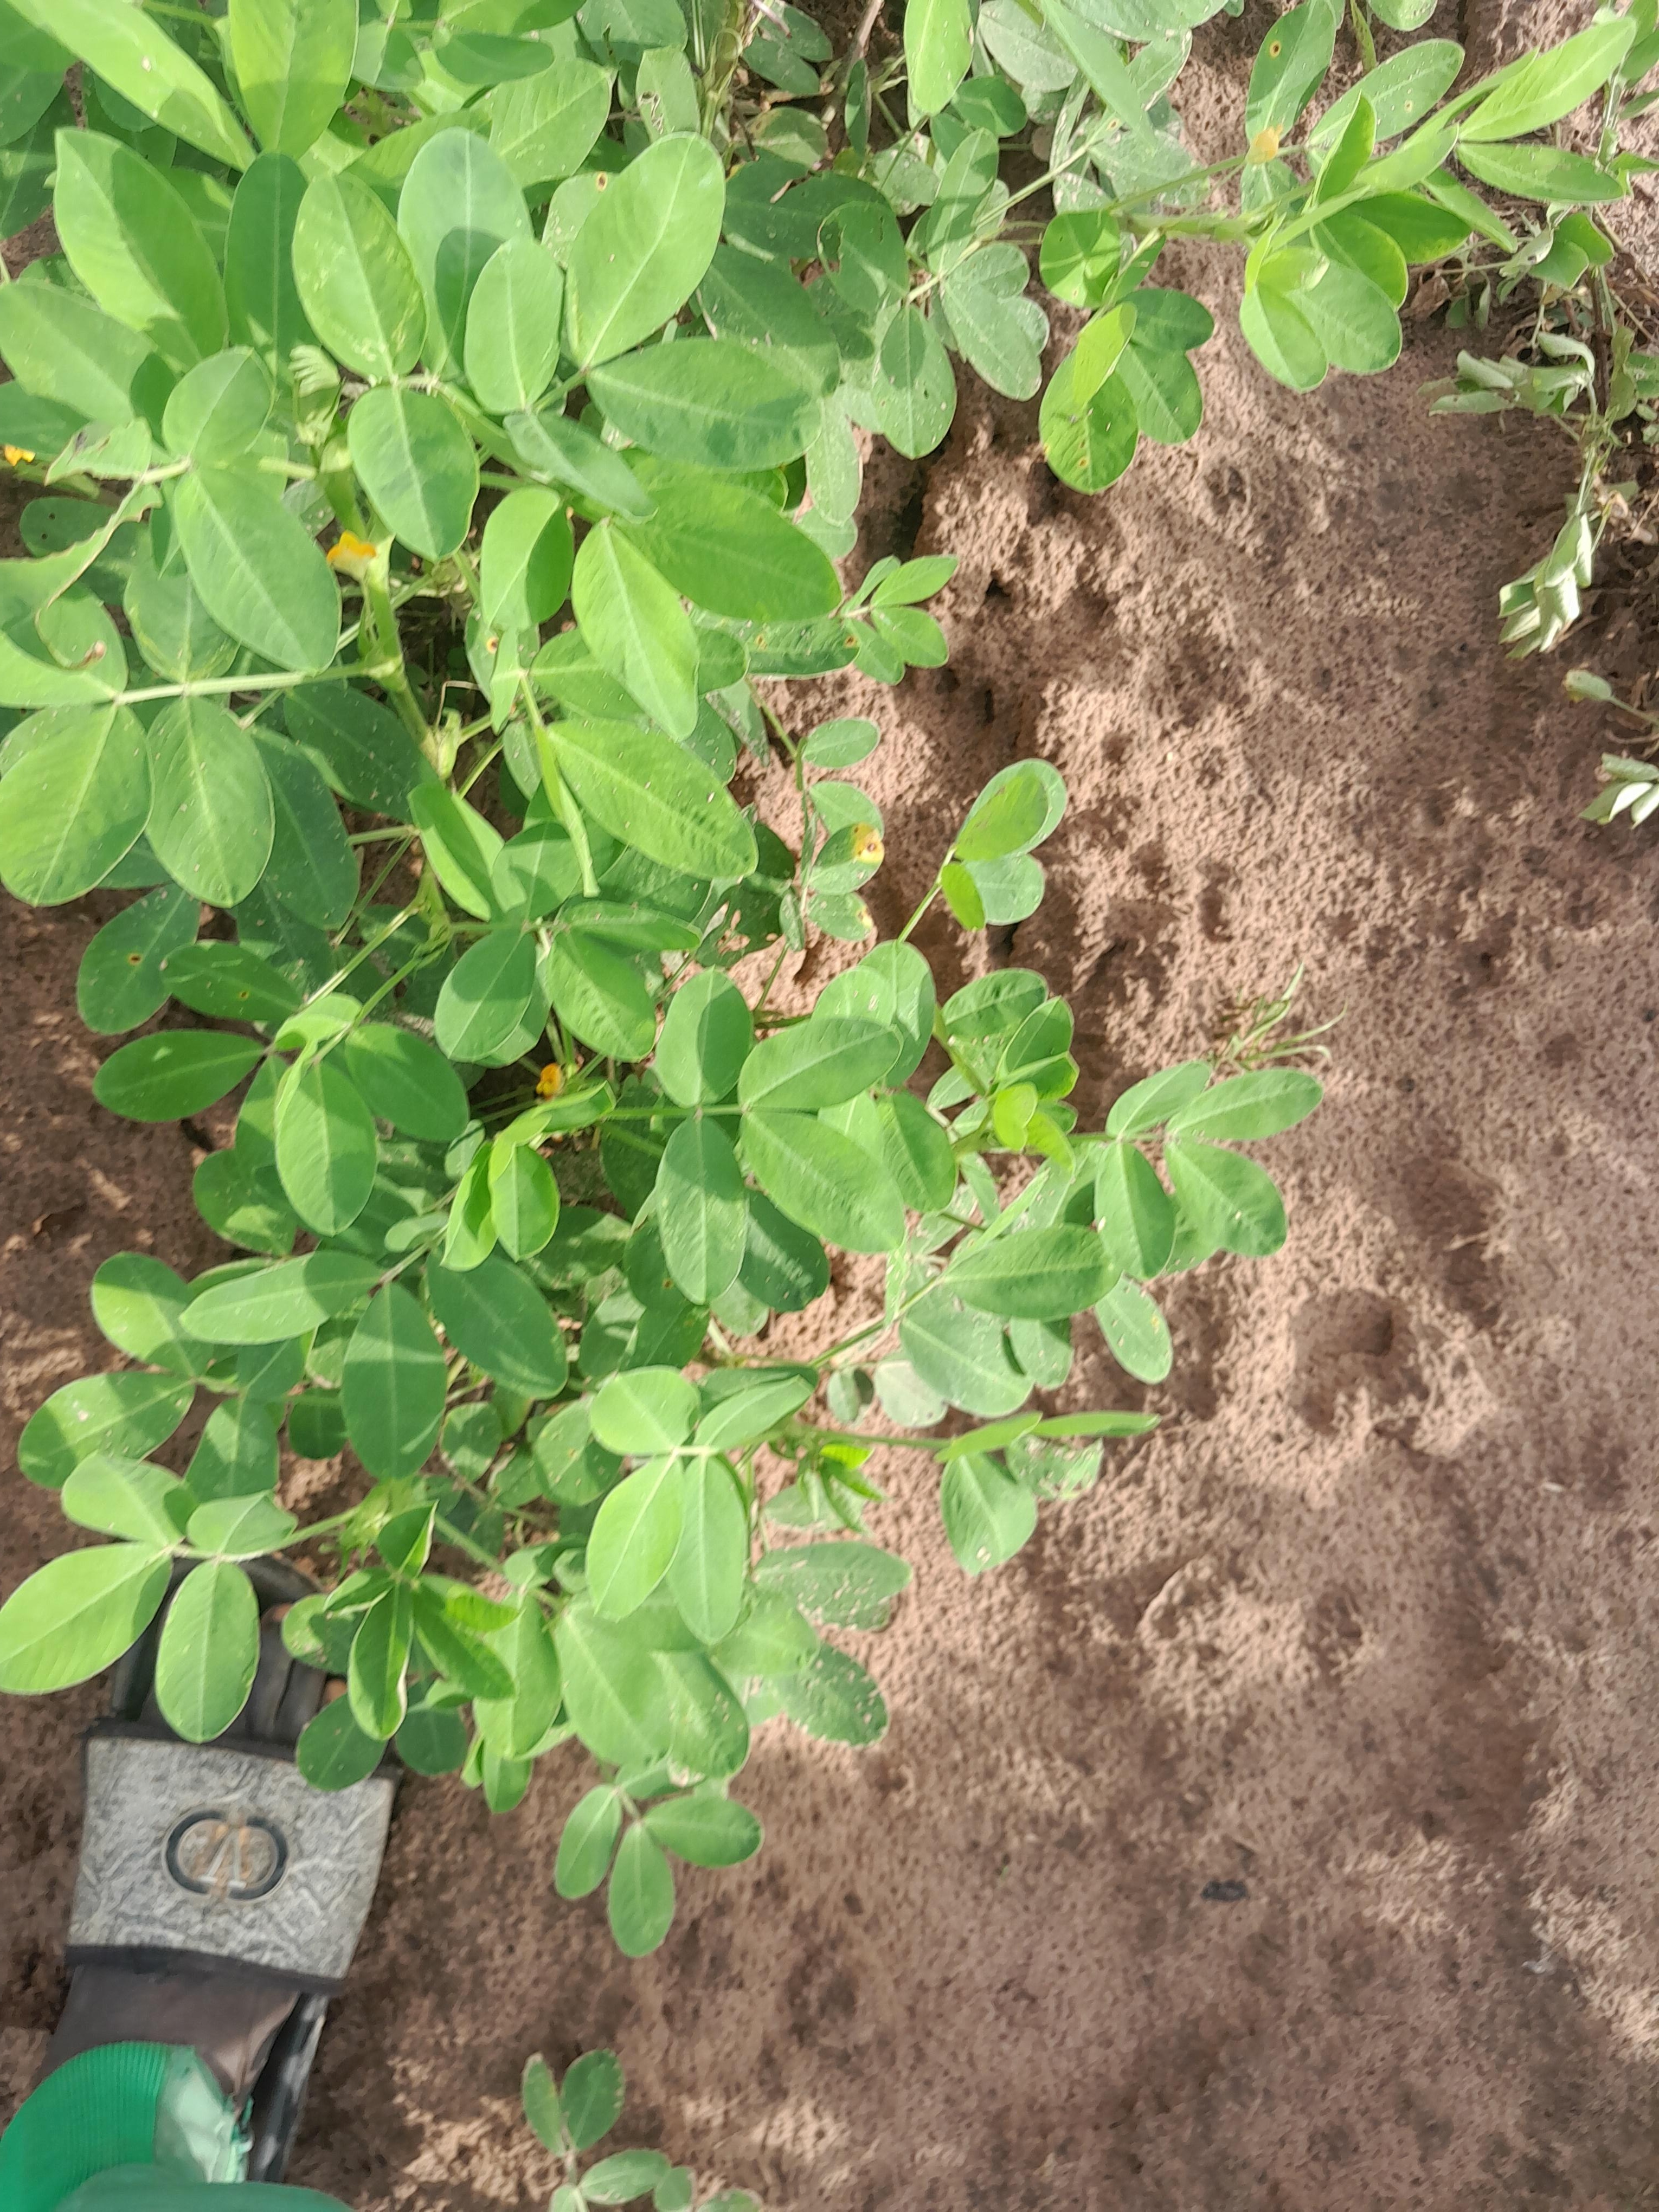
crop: groundnut
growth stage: flowering
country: Senegal
